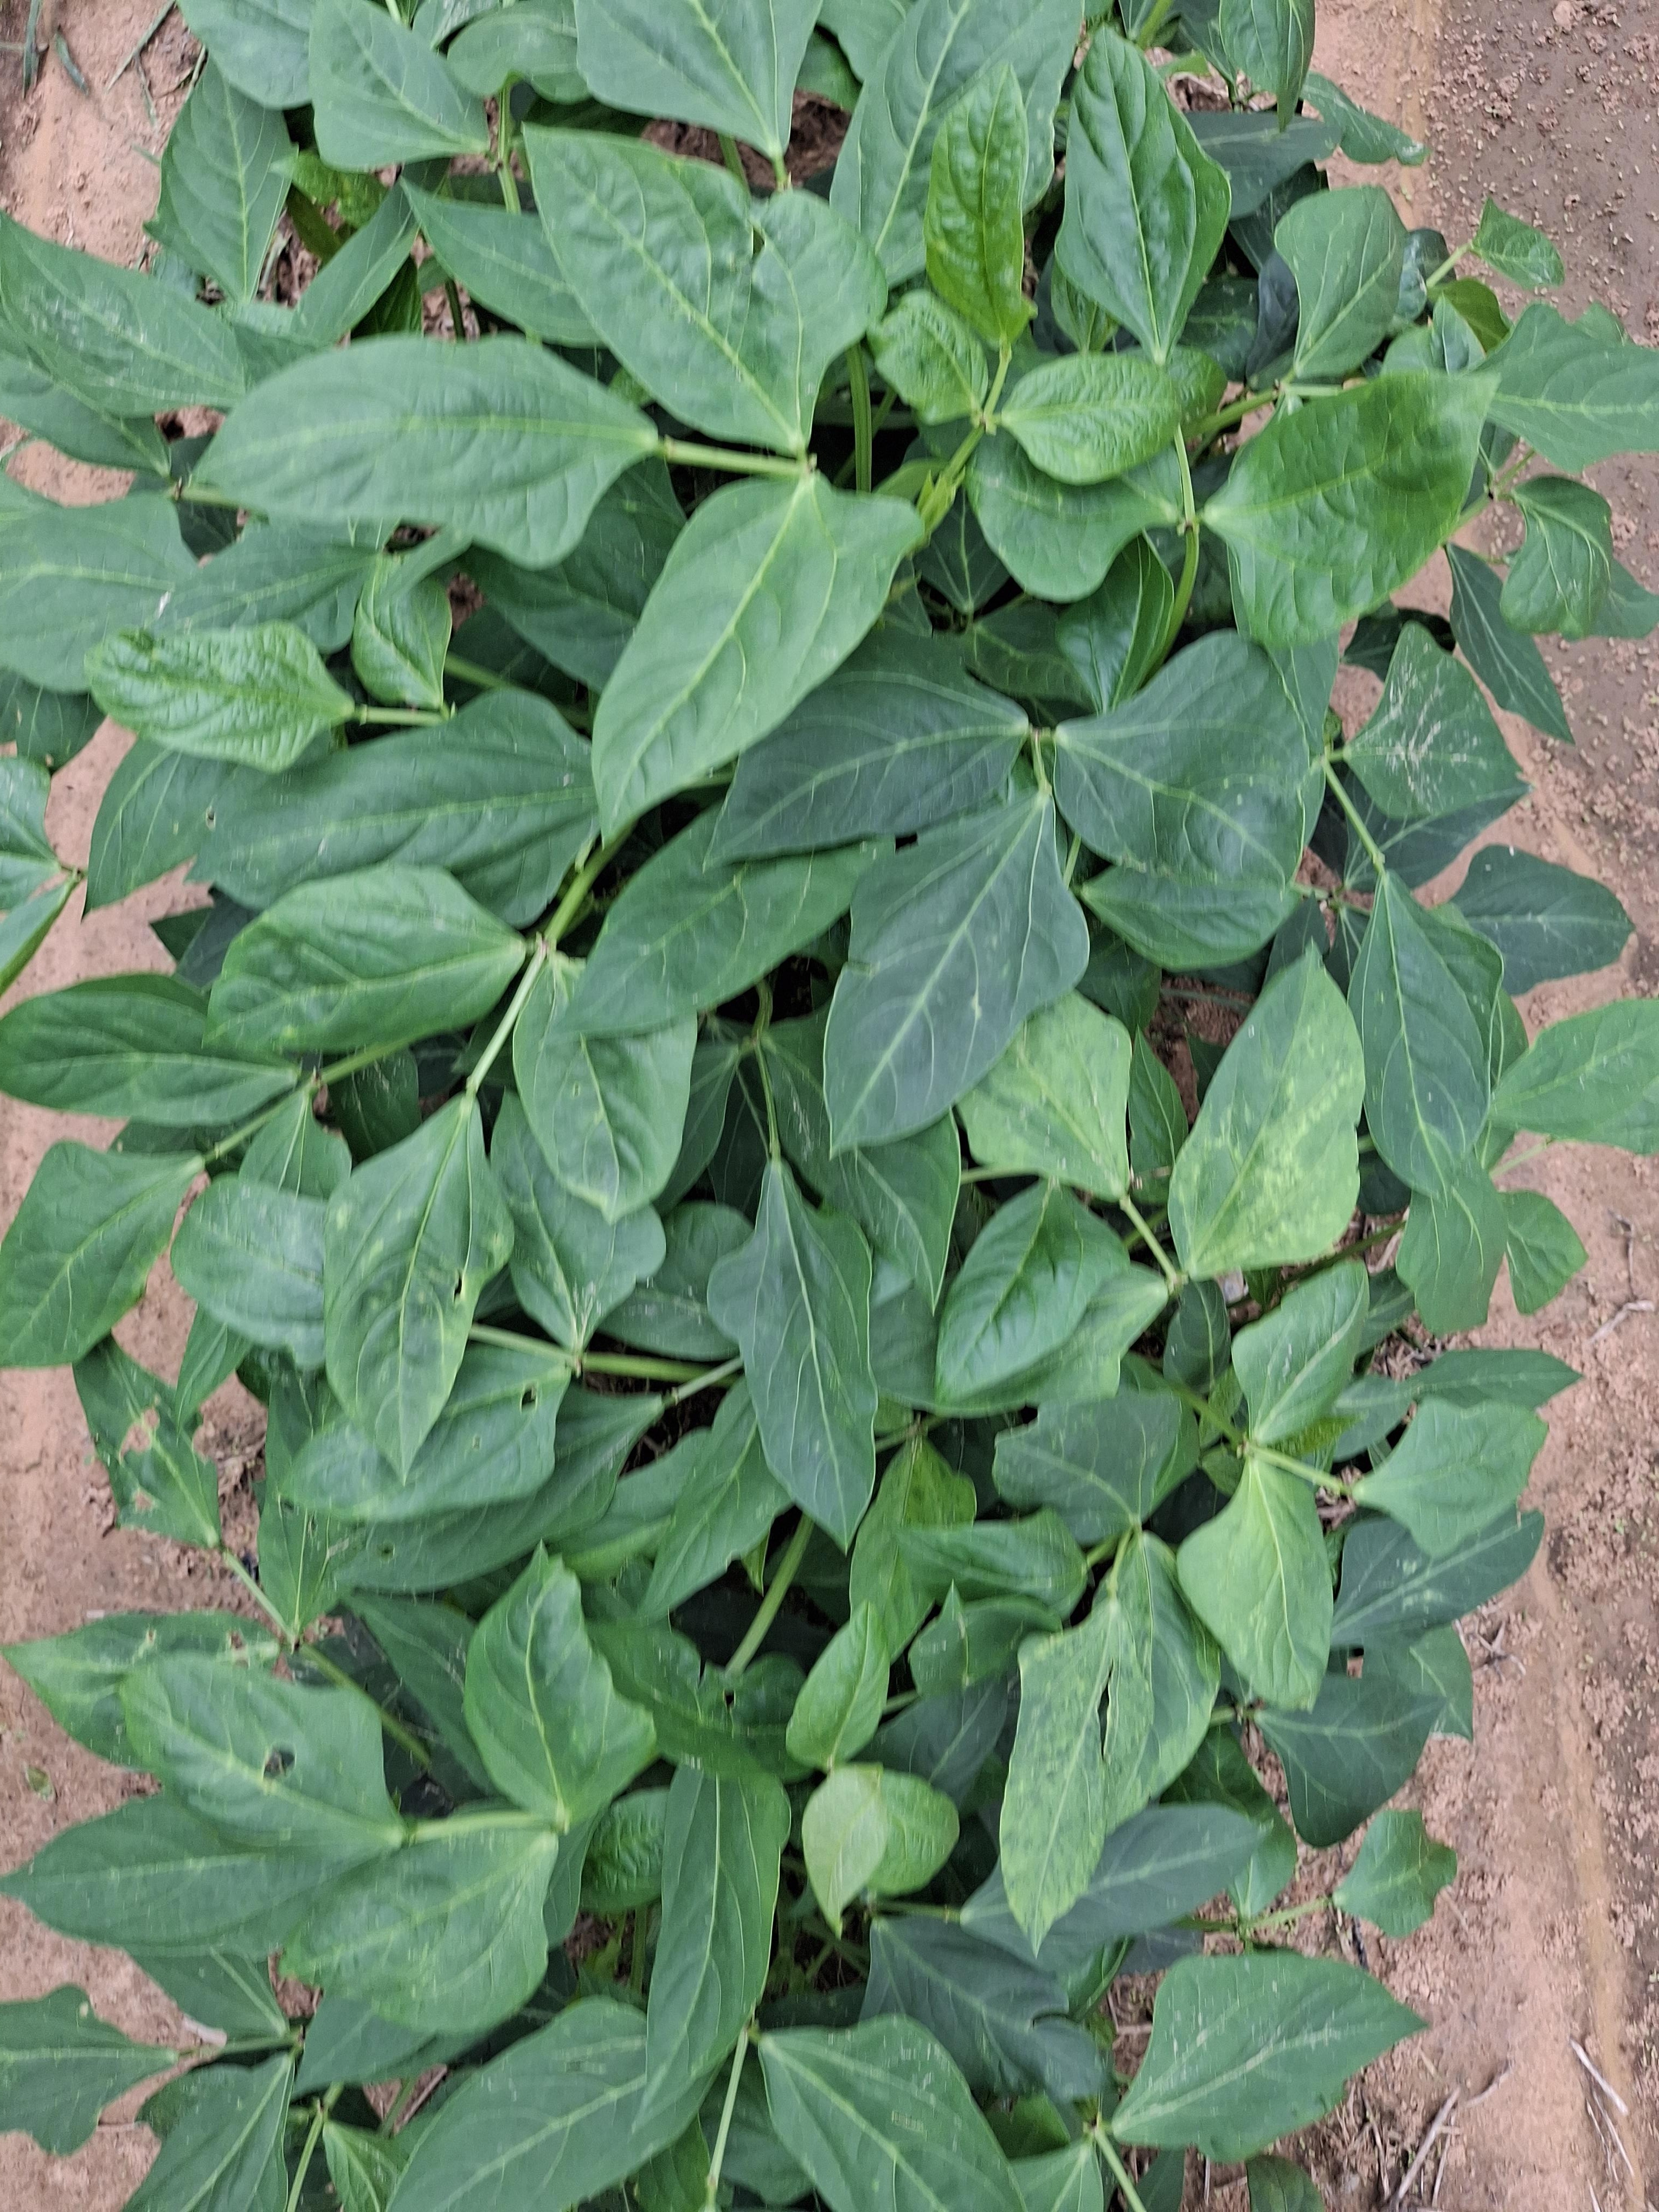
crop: cowpea
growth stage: vegetative
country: Nigeria
